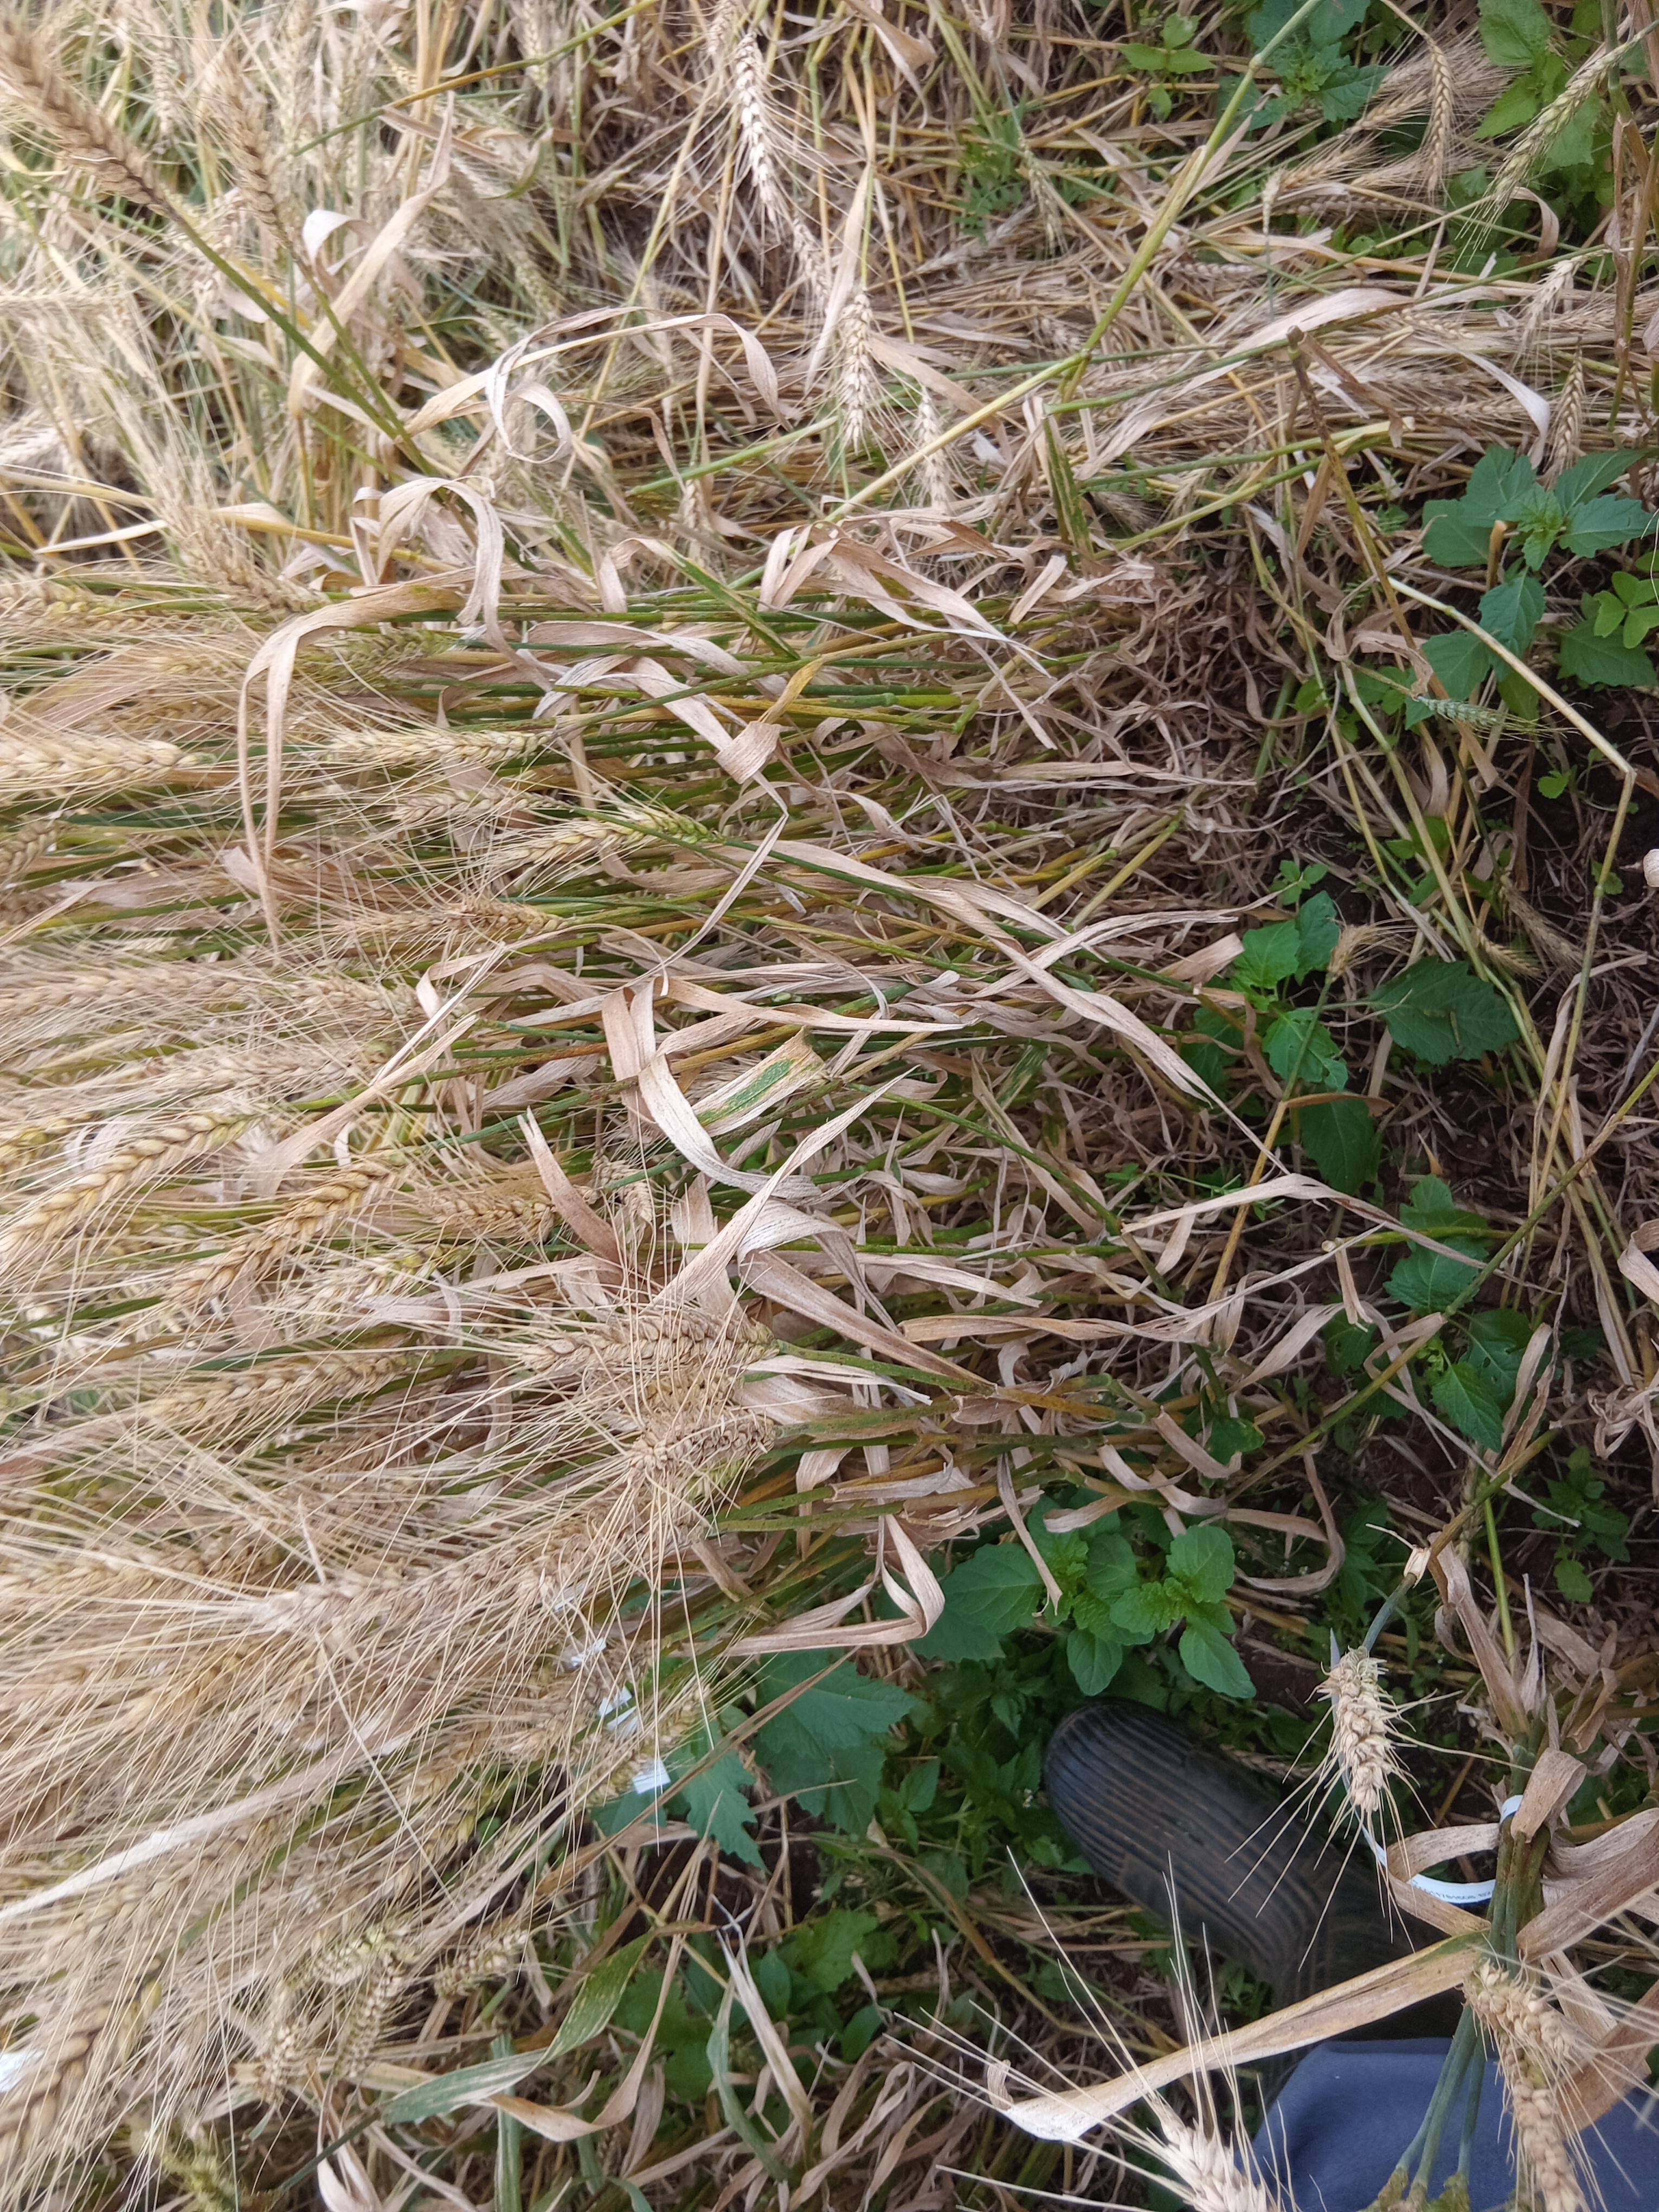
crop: wheat
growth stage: maturity
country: Kenya
